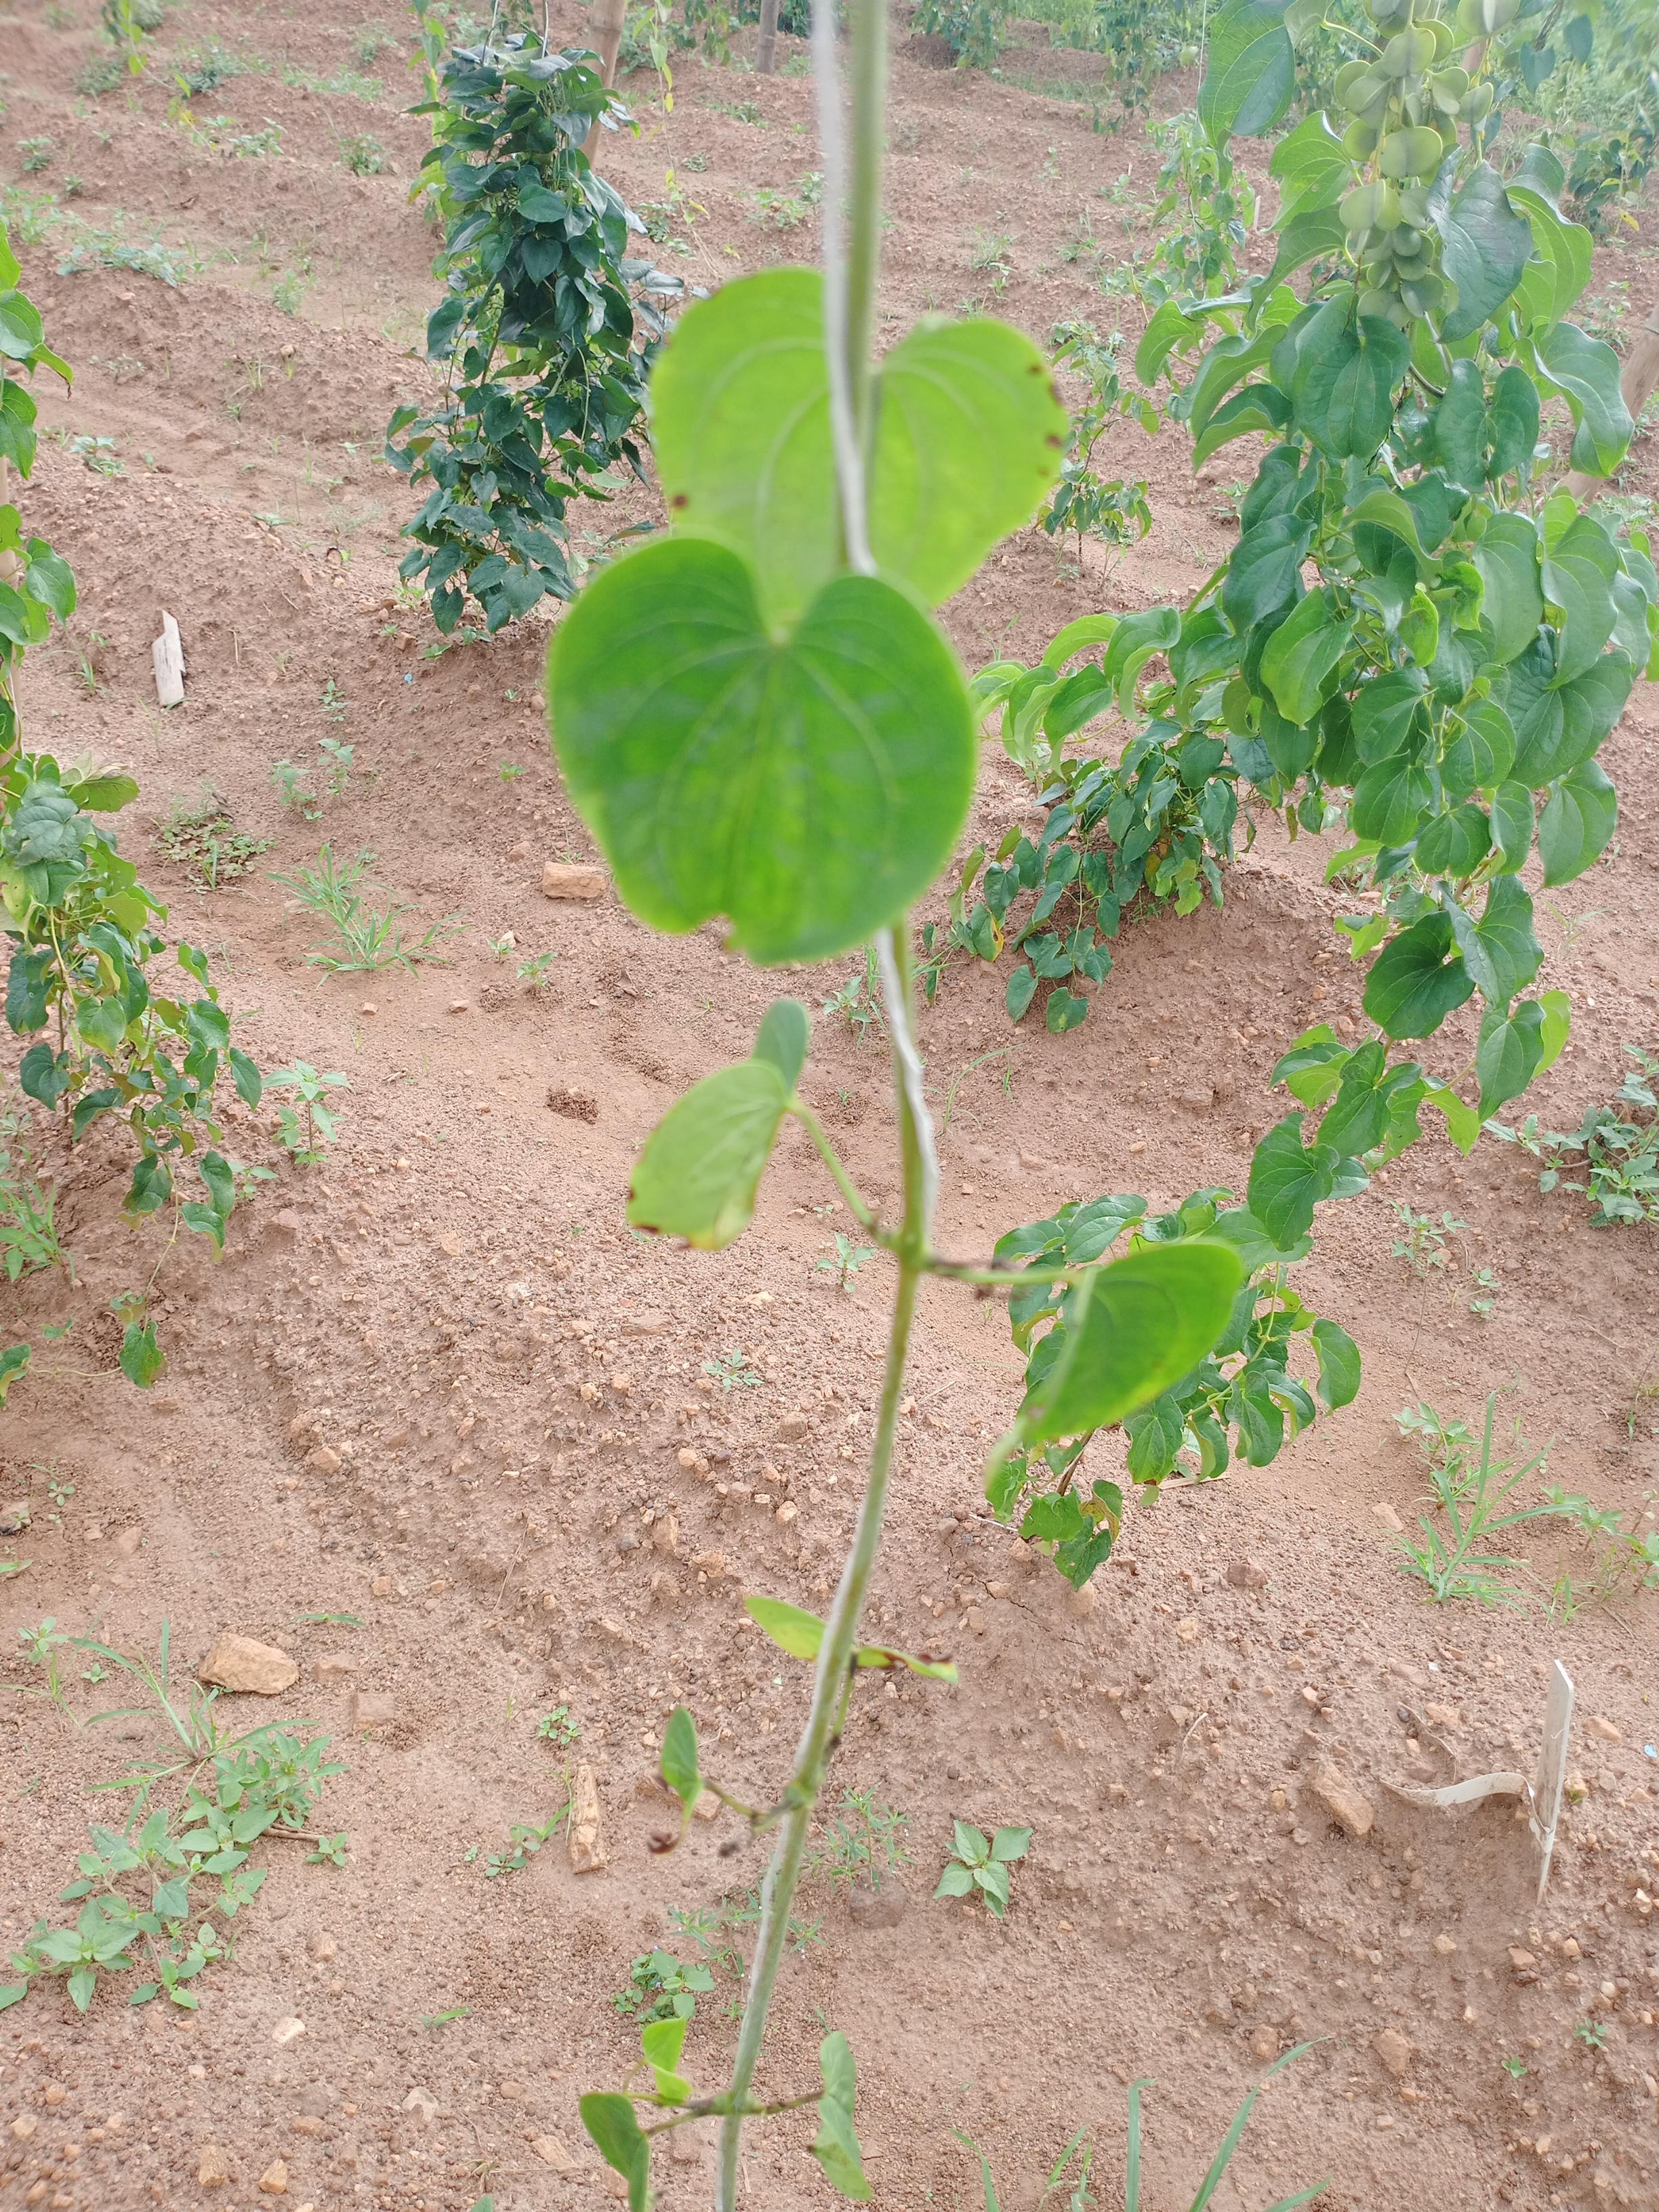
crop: yam
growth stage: vegetative
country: Nigeria
